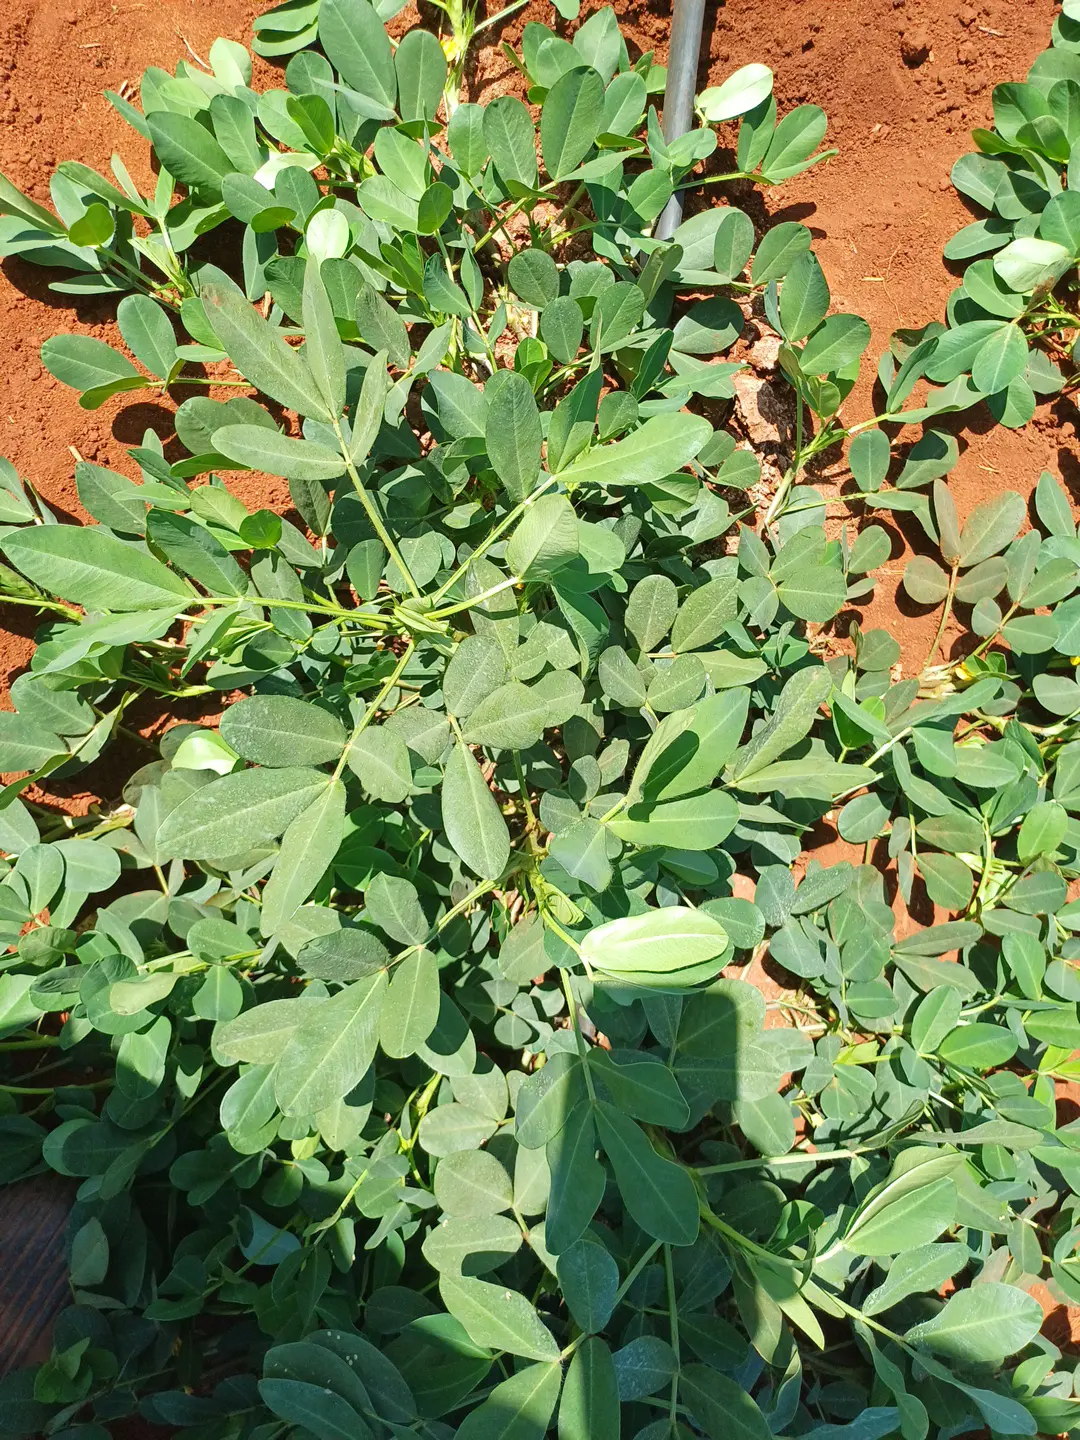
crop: groundnut
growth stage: flowering
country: Kenya
